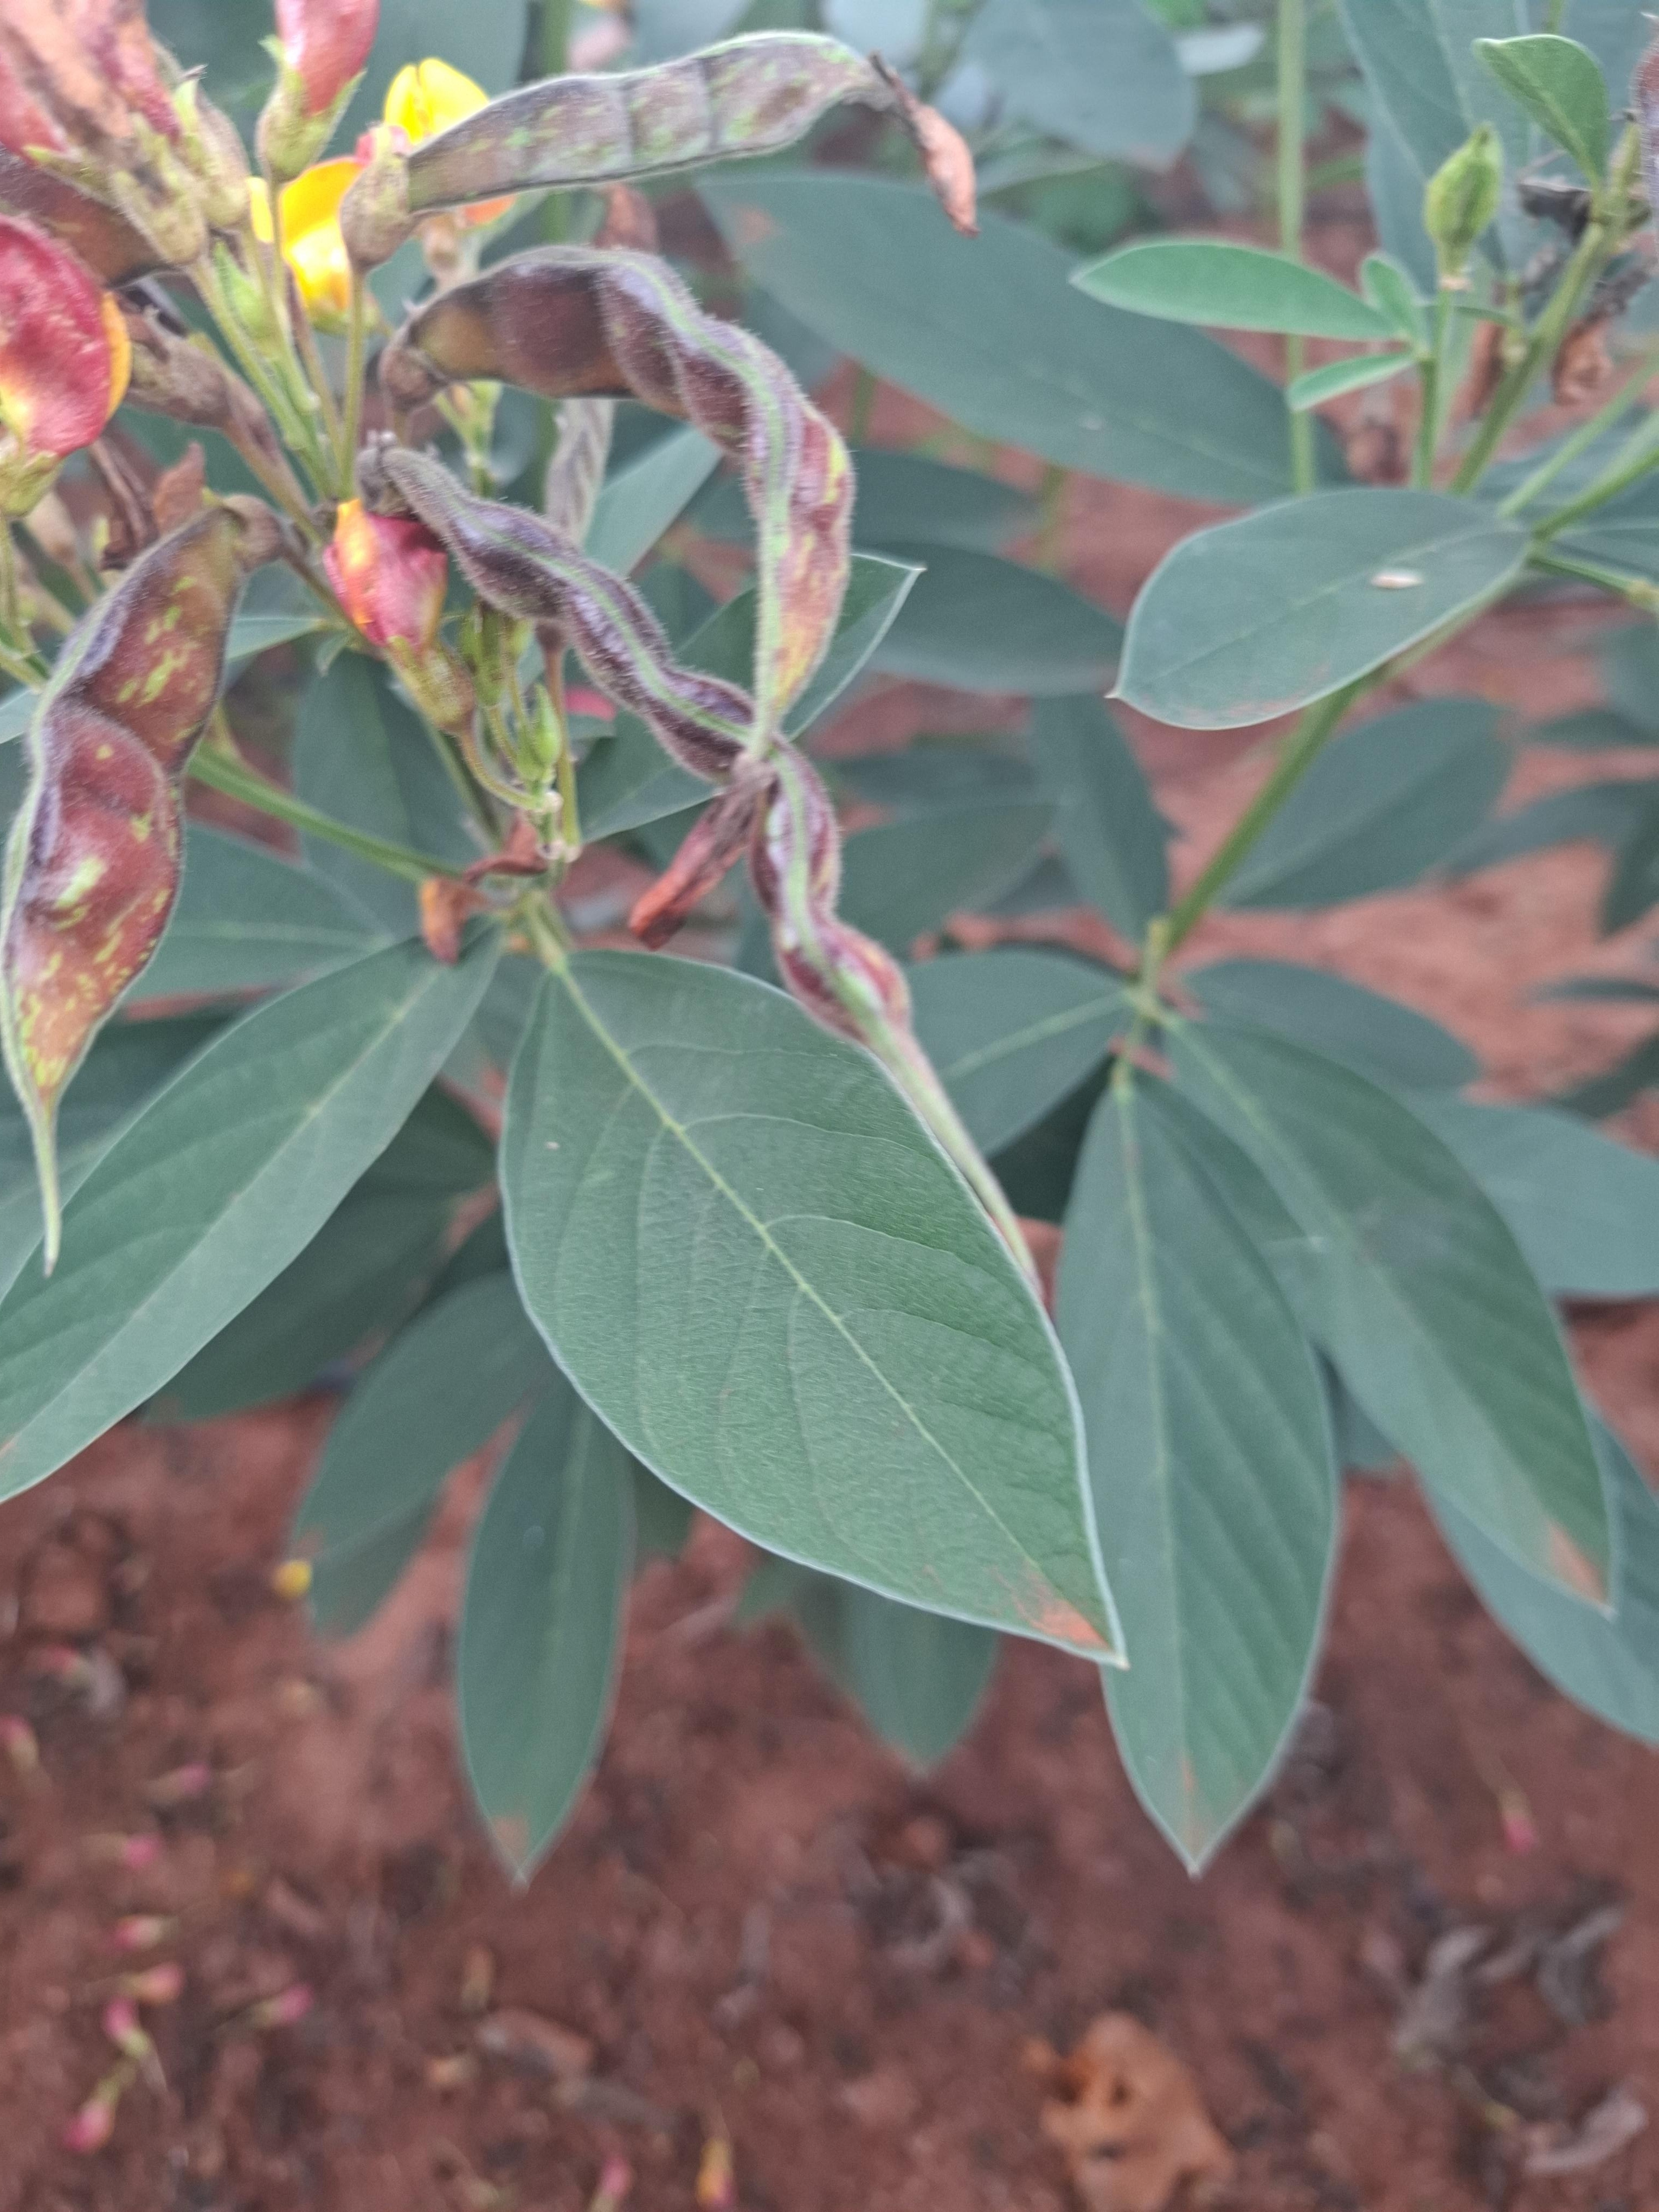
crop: pigeonpea
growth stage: development pod
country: Kenya
